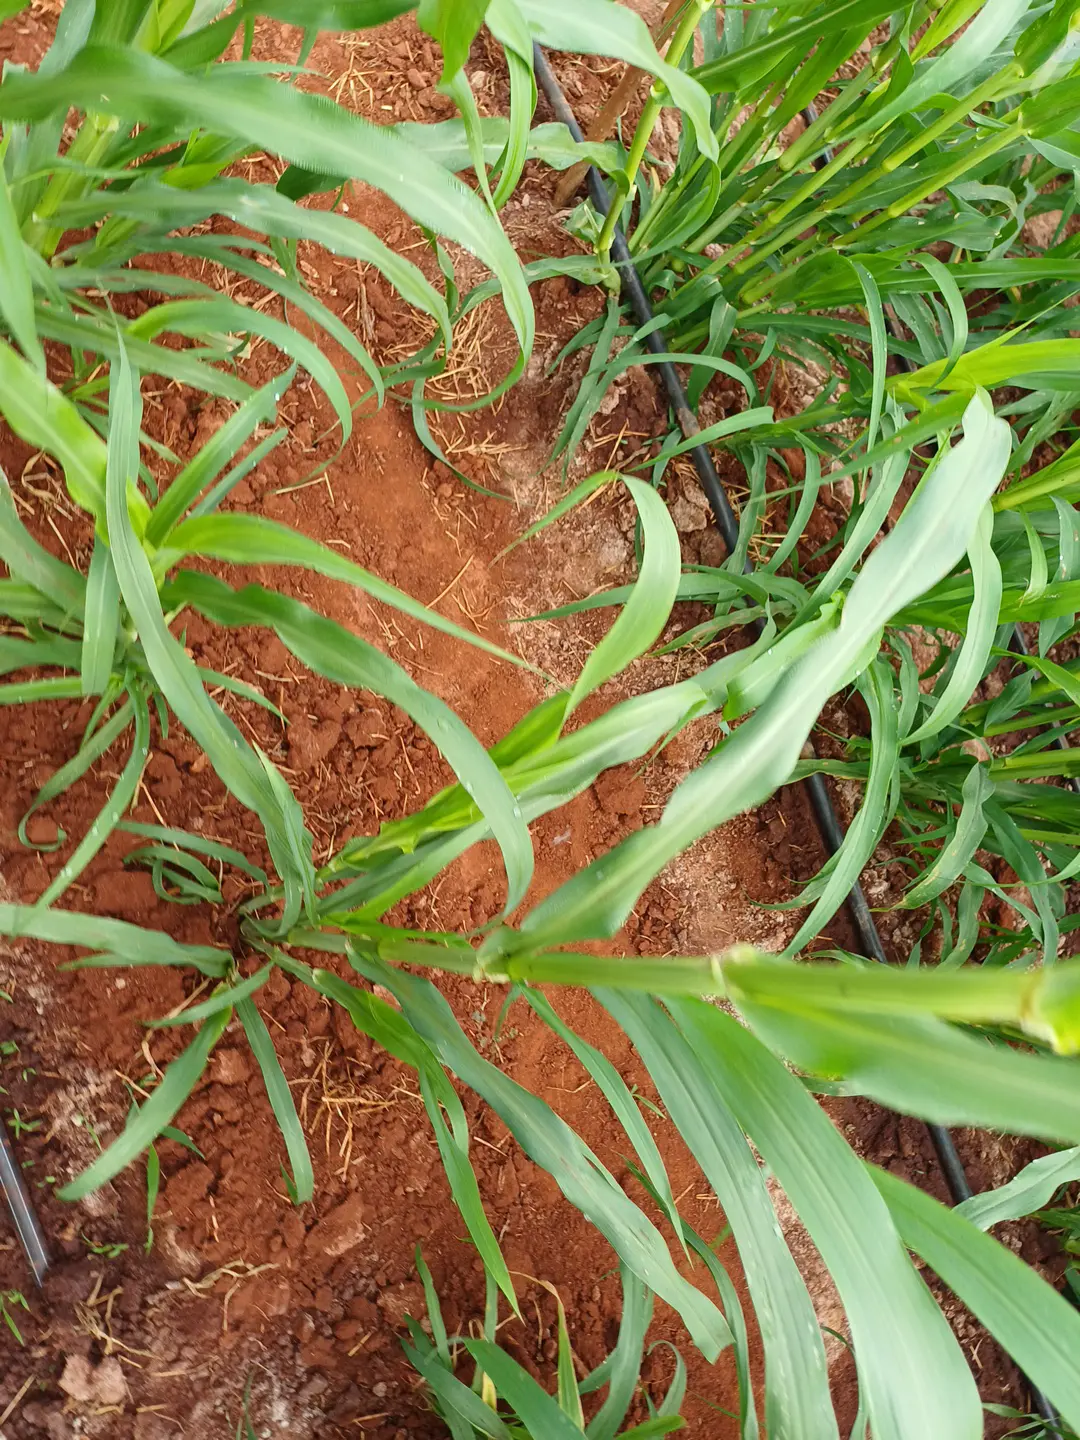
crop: pearl millet
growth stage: flowering
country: Kenya
